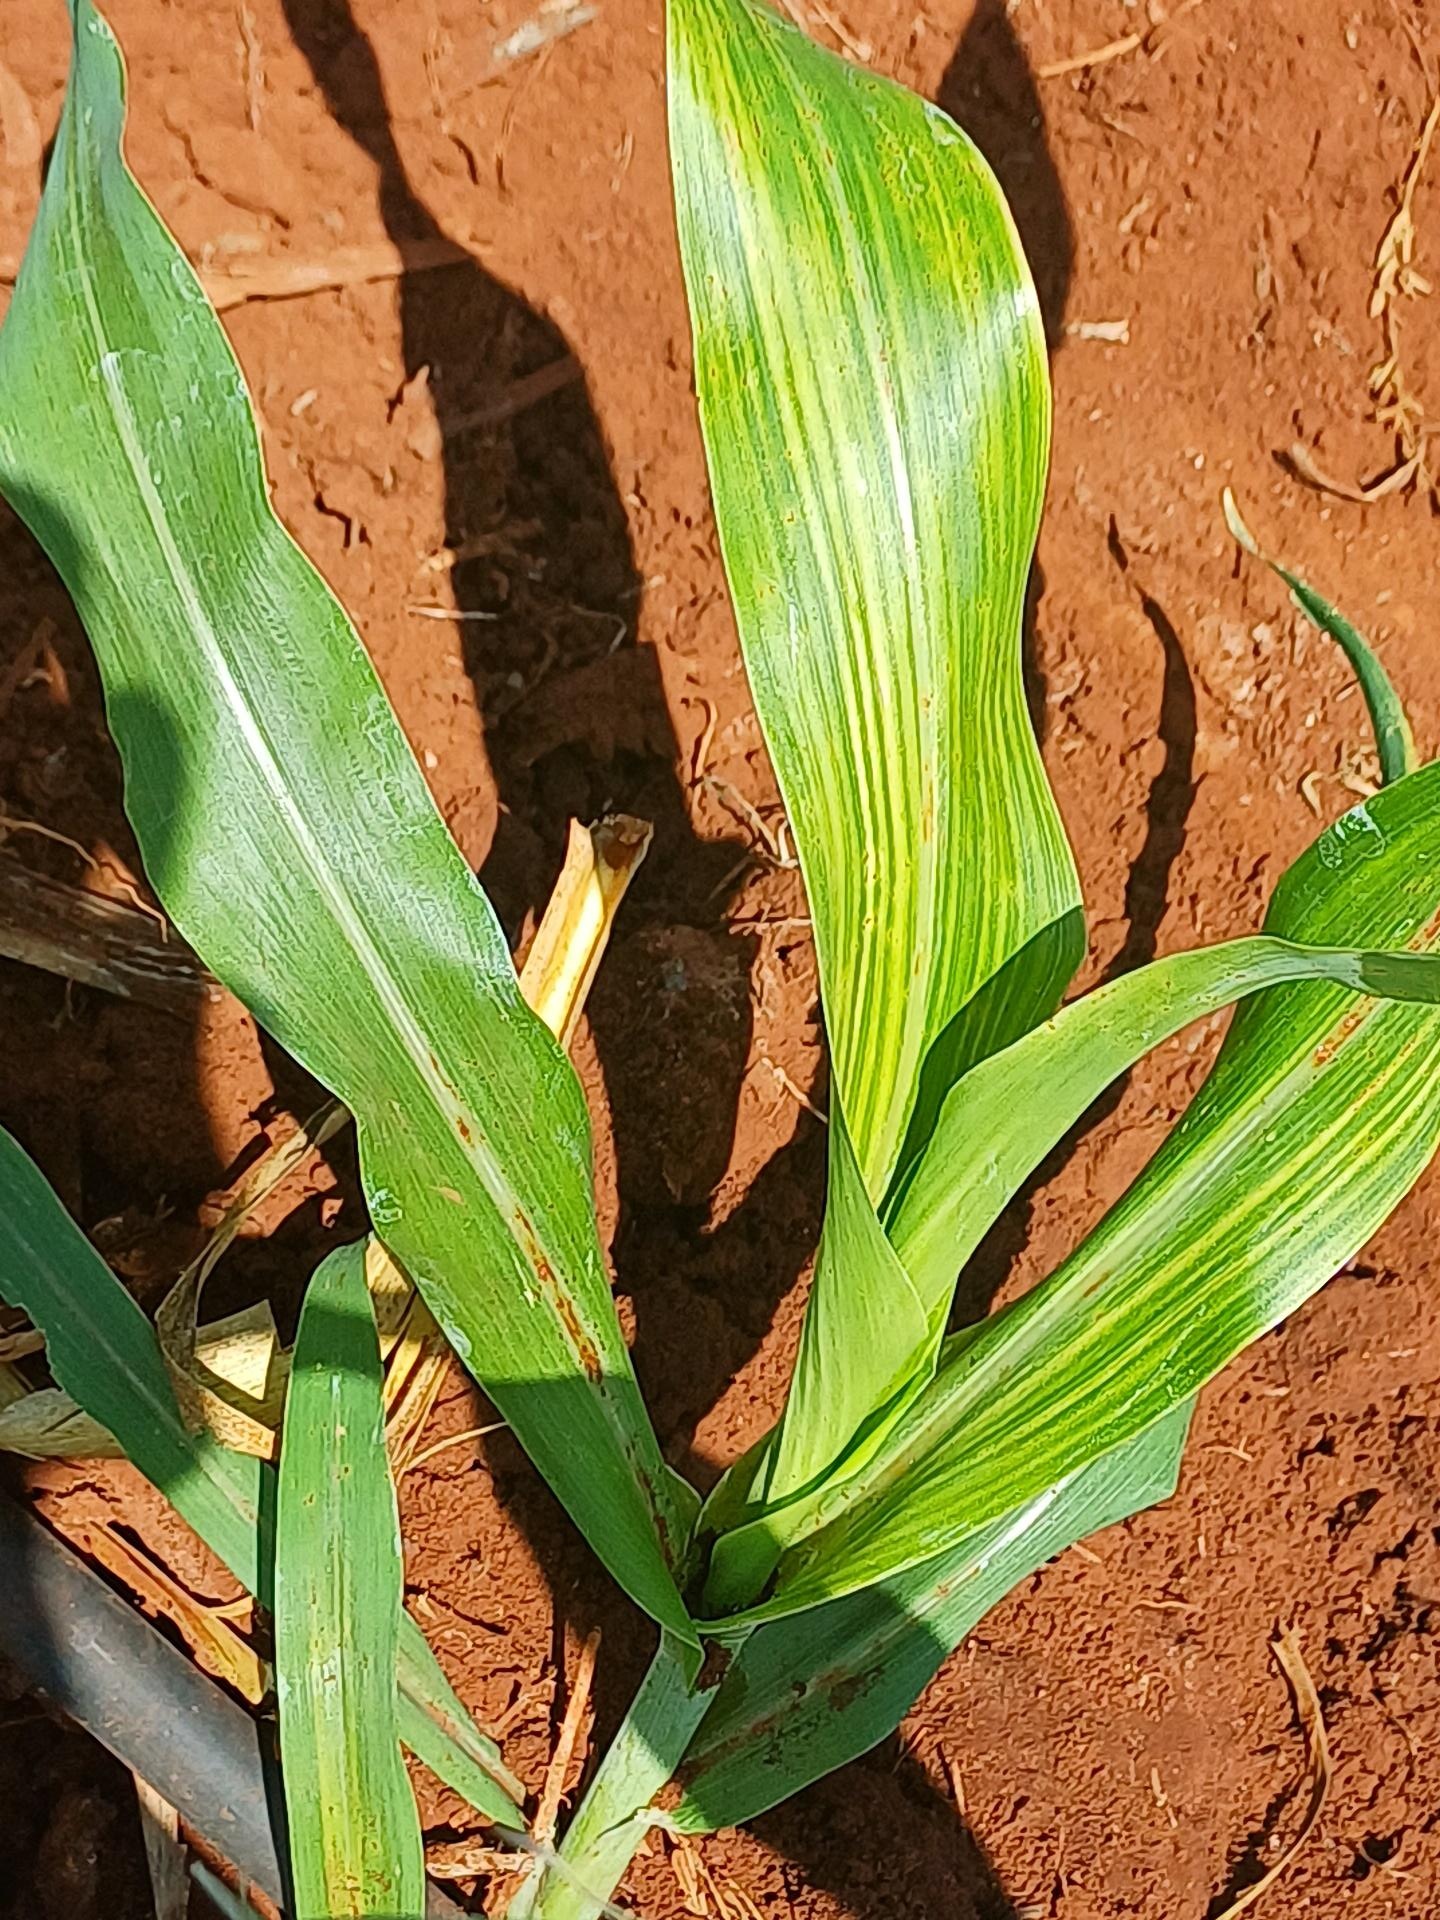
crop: sorghum
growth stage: vegetative
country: Kenya
